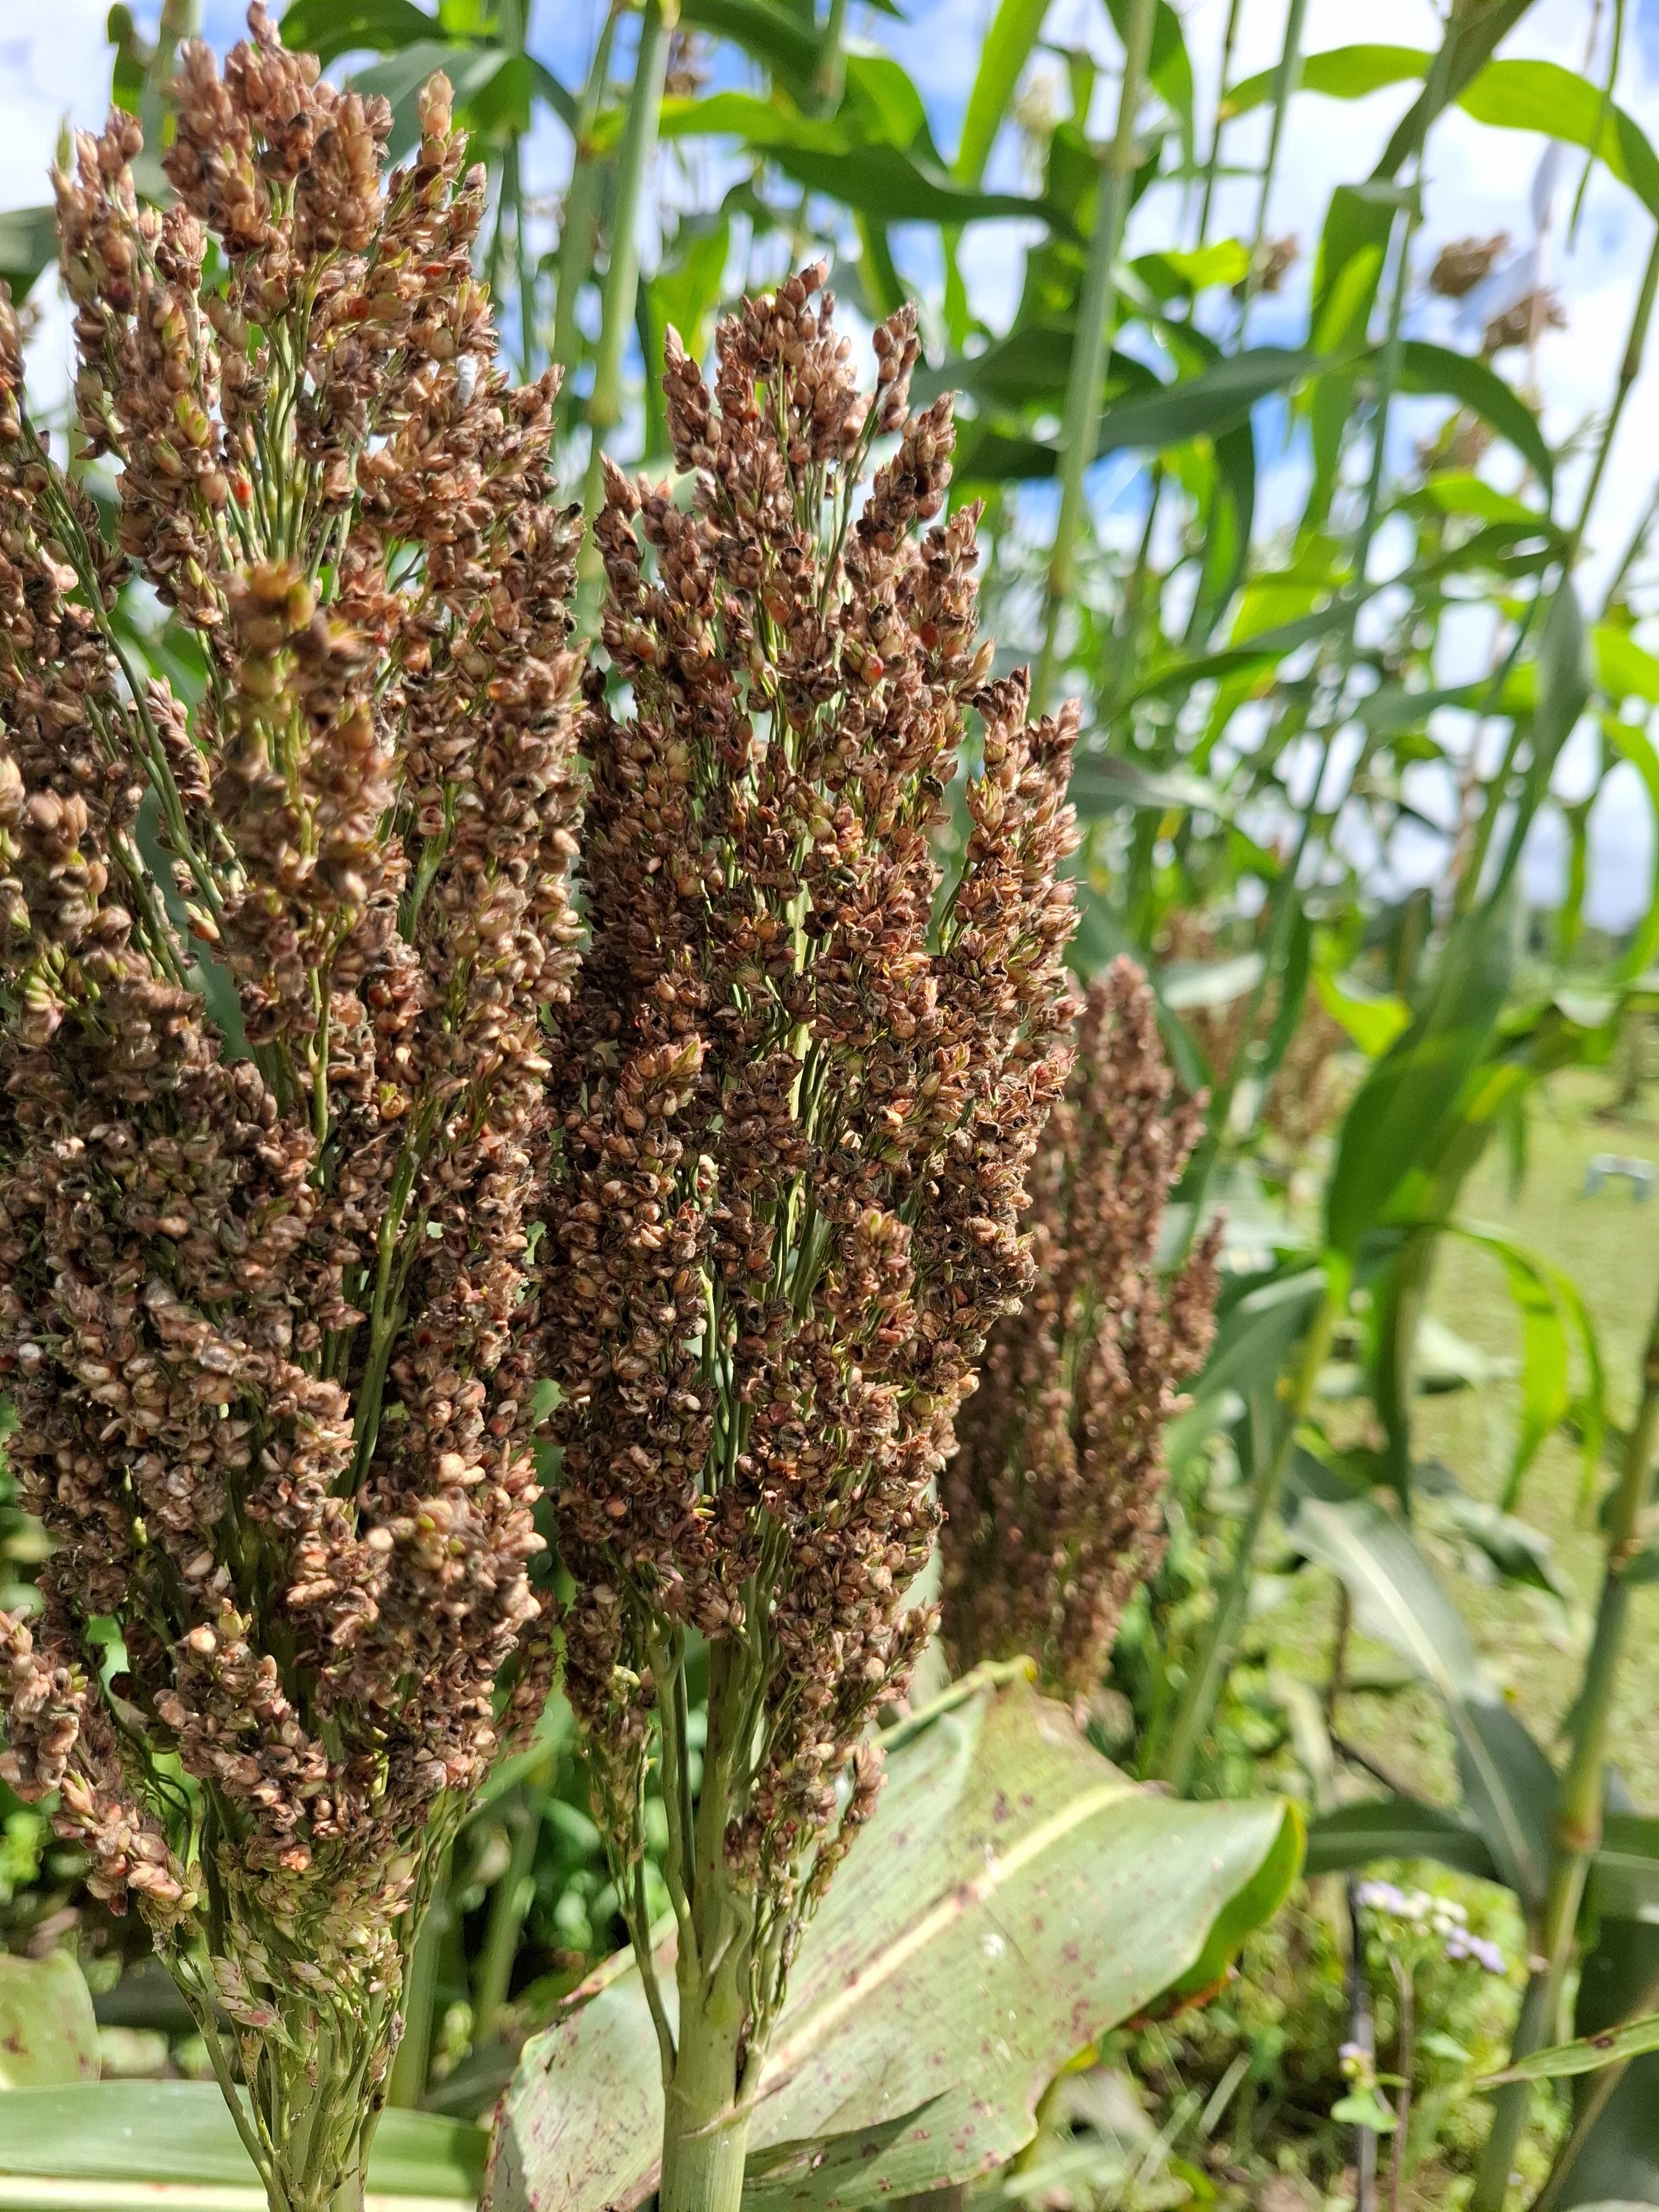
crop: sorghum
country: Tanzania
